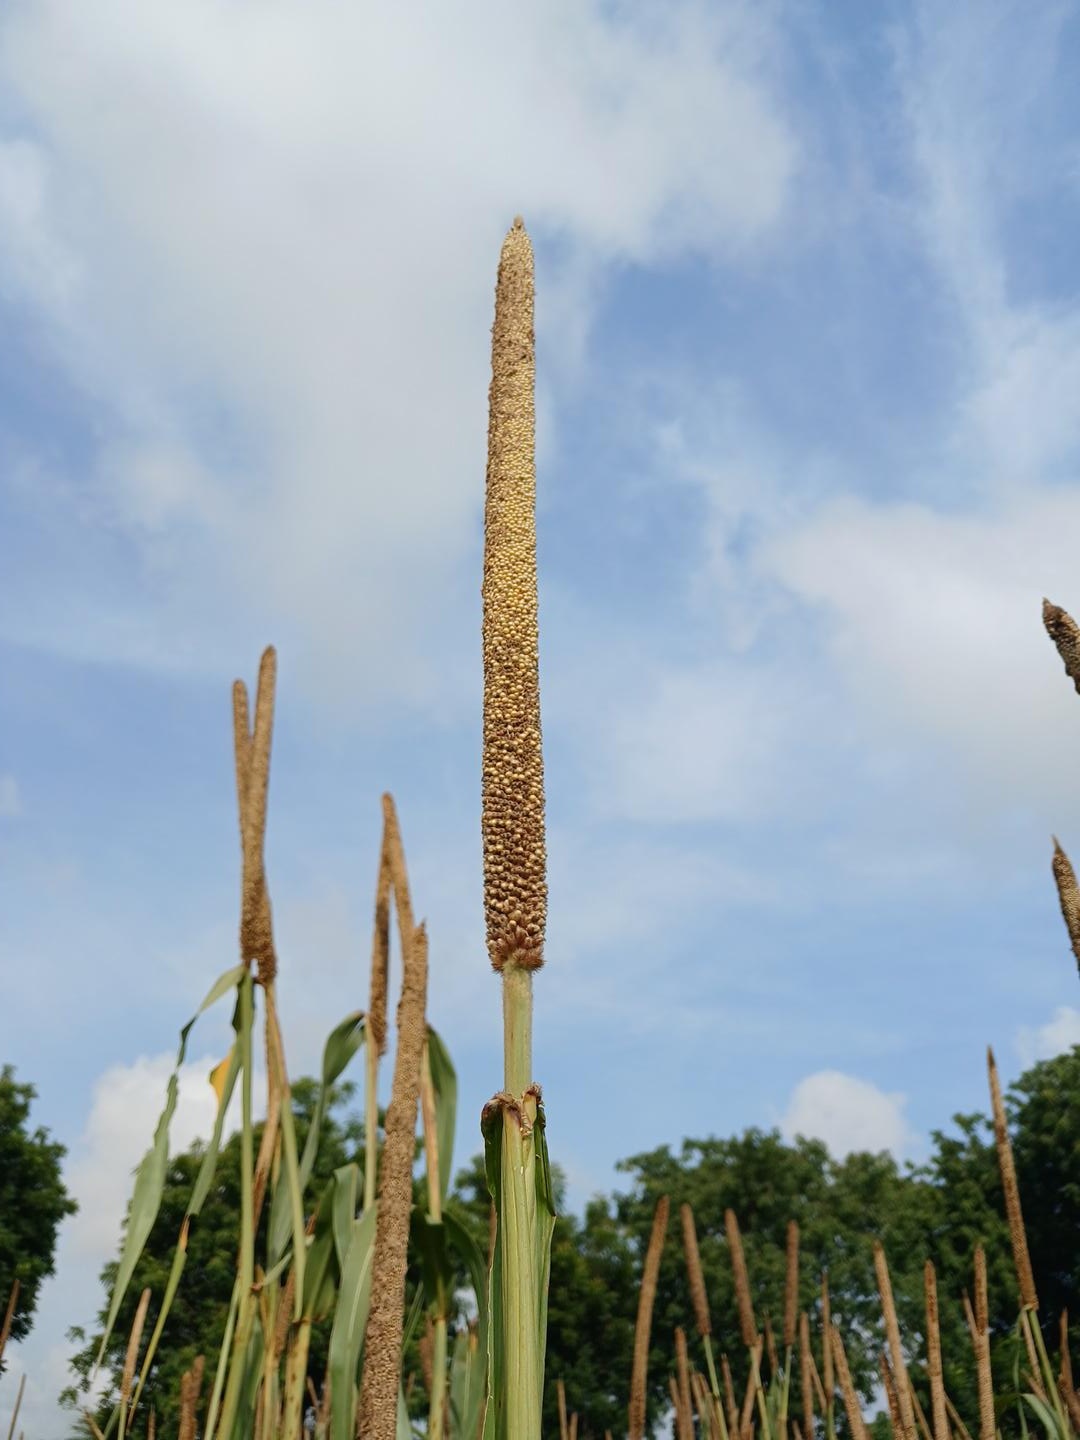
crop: pearl millet
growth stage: maturity
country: Senegal
